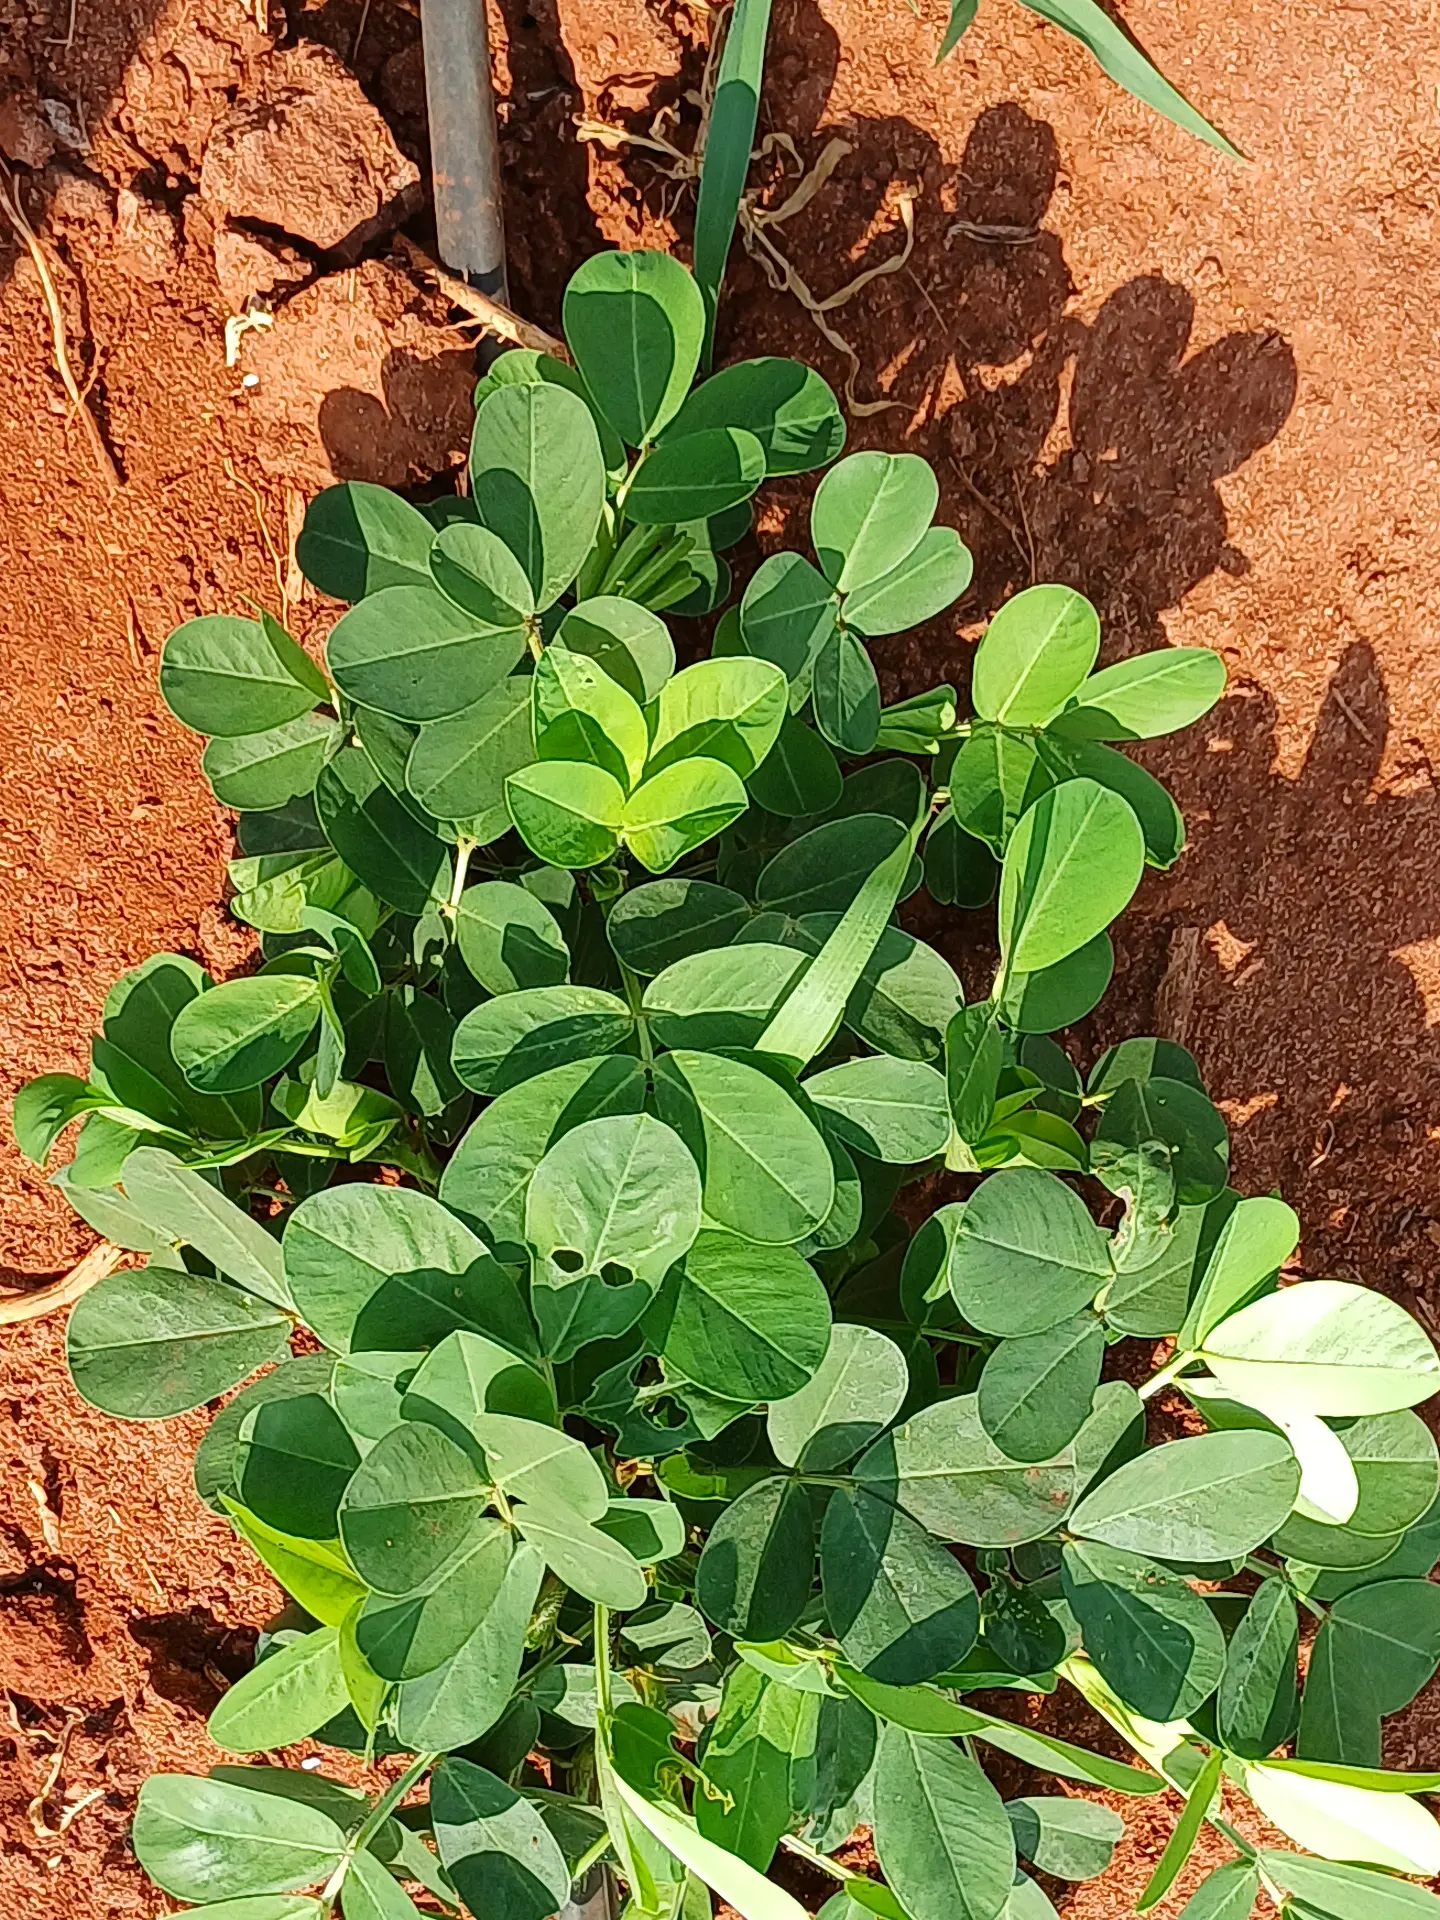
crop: groundnut
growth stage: vegetative
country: Kenya
